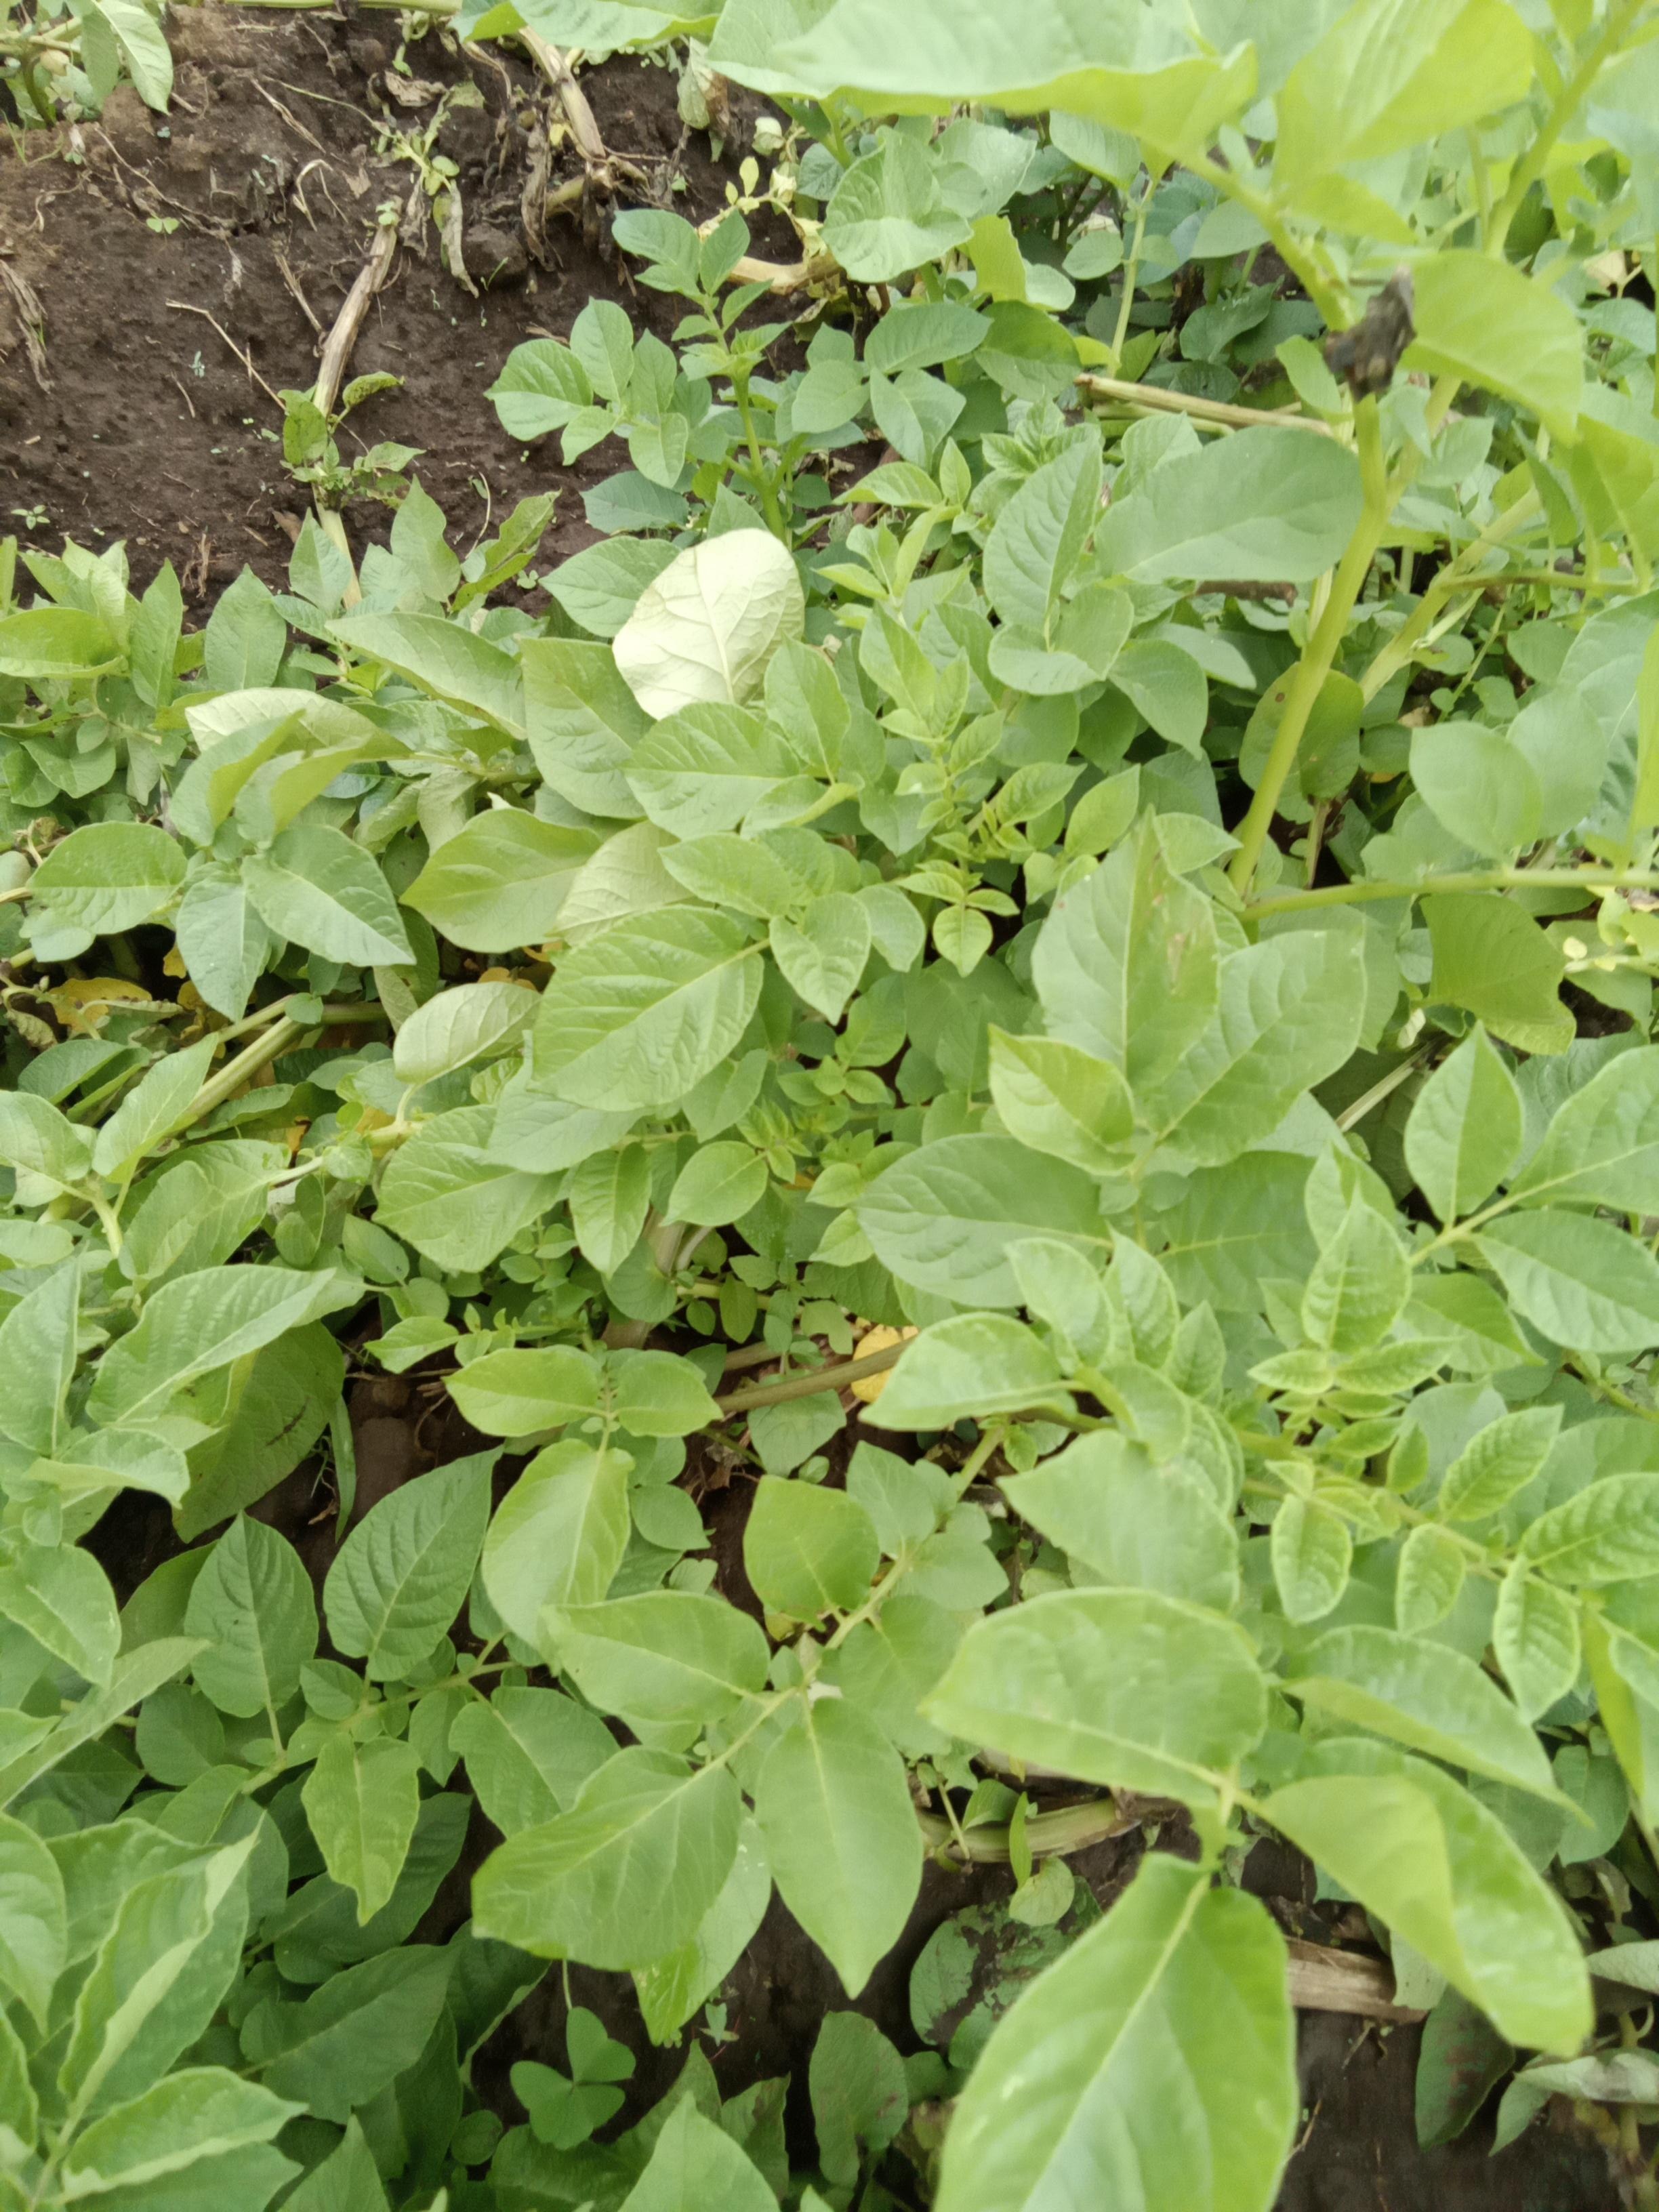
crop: potato
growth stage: flowering
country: Kenya
